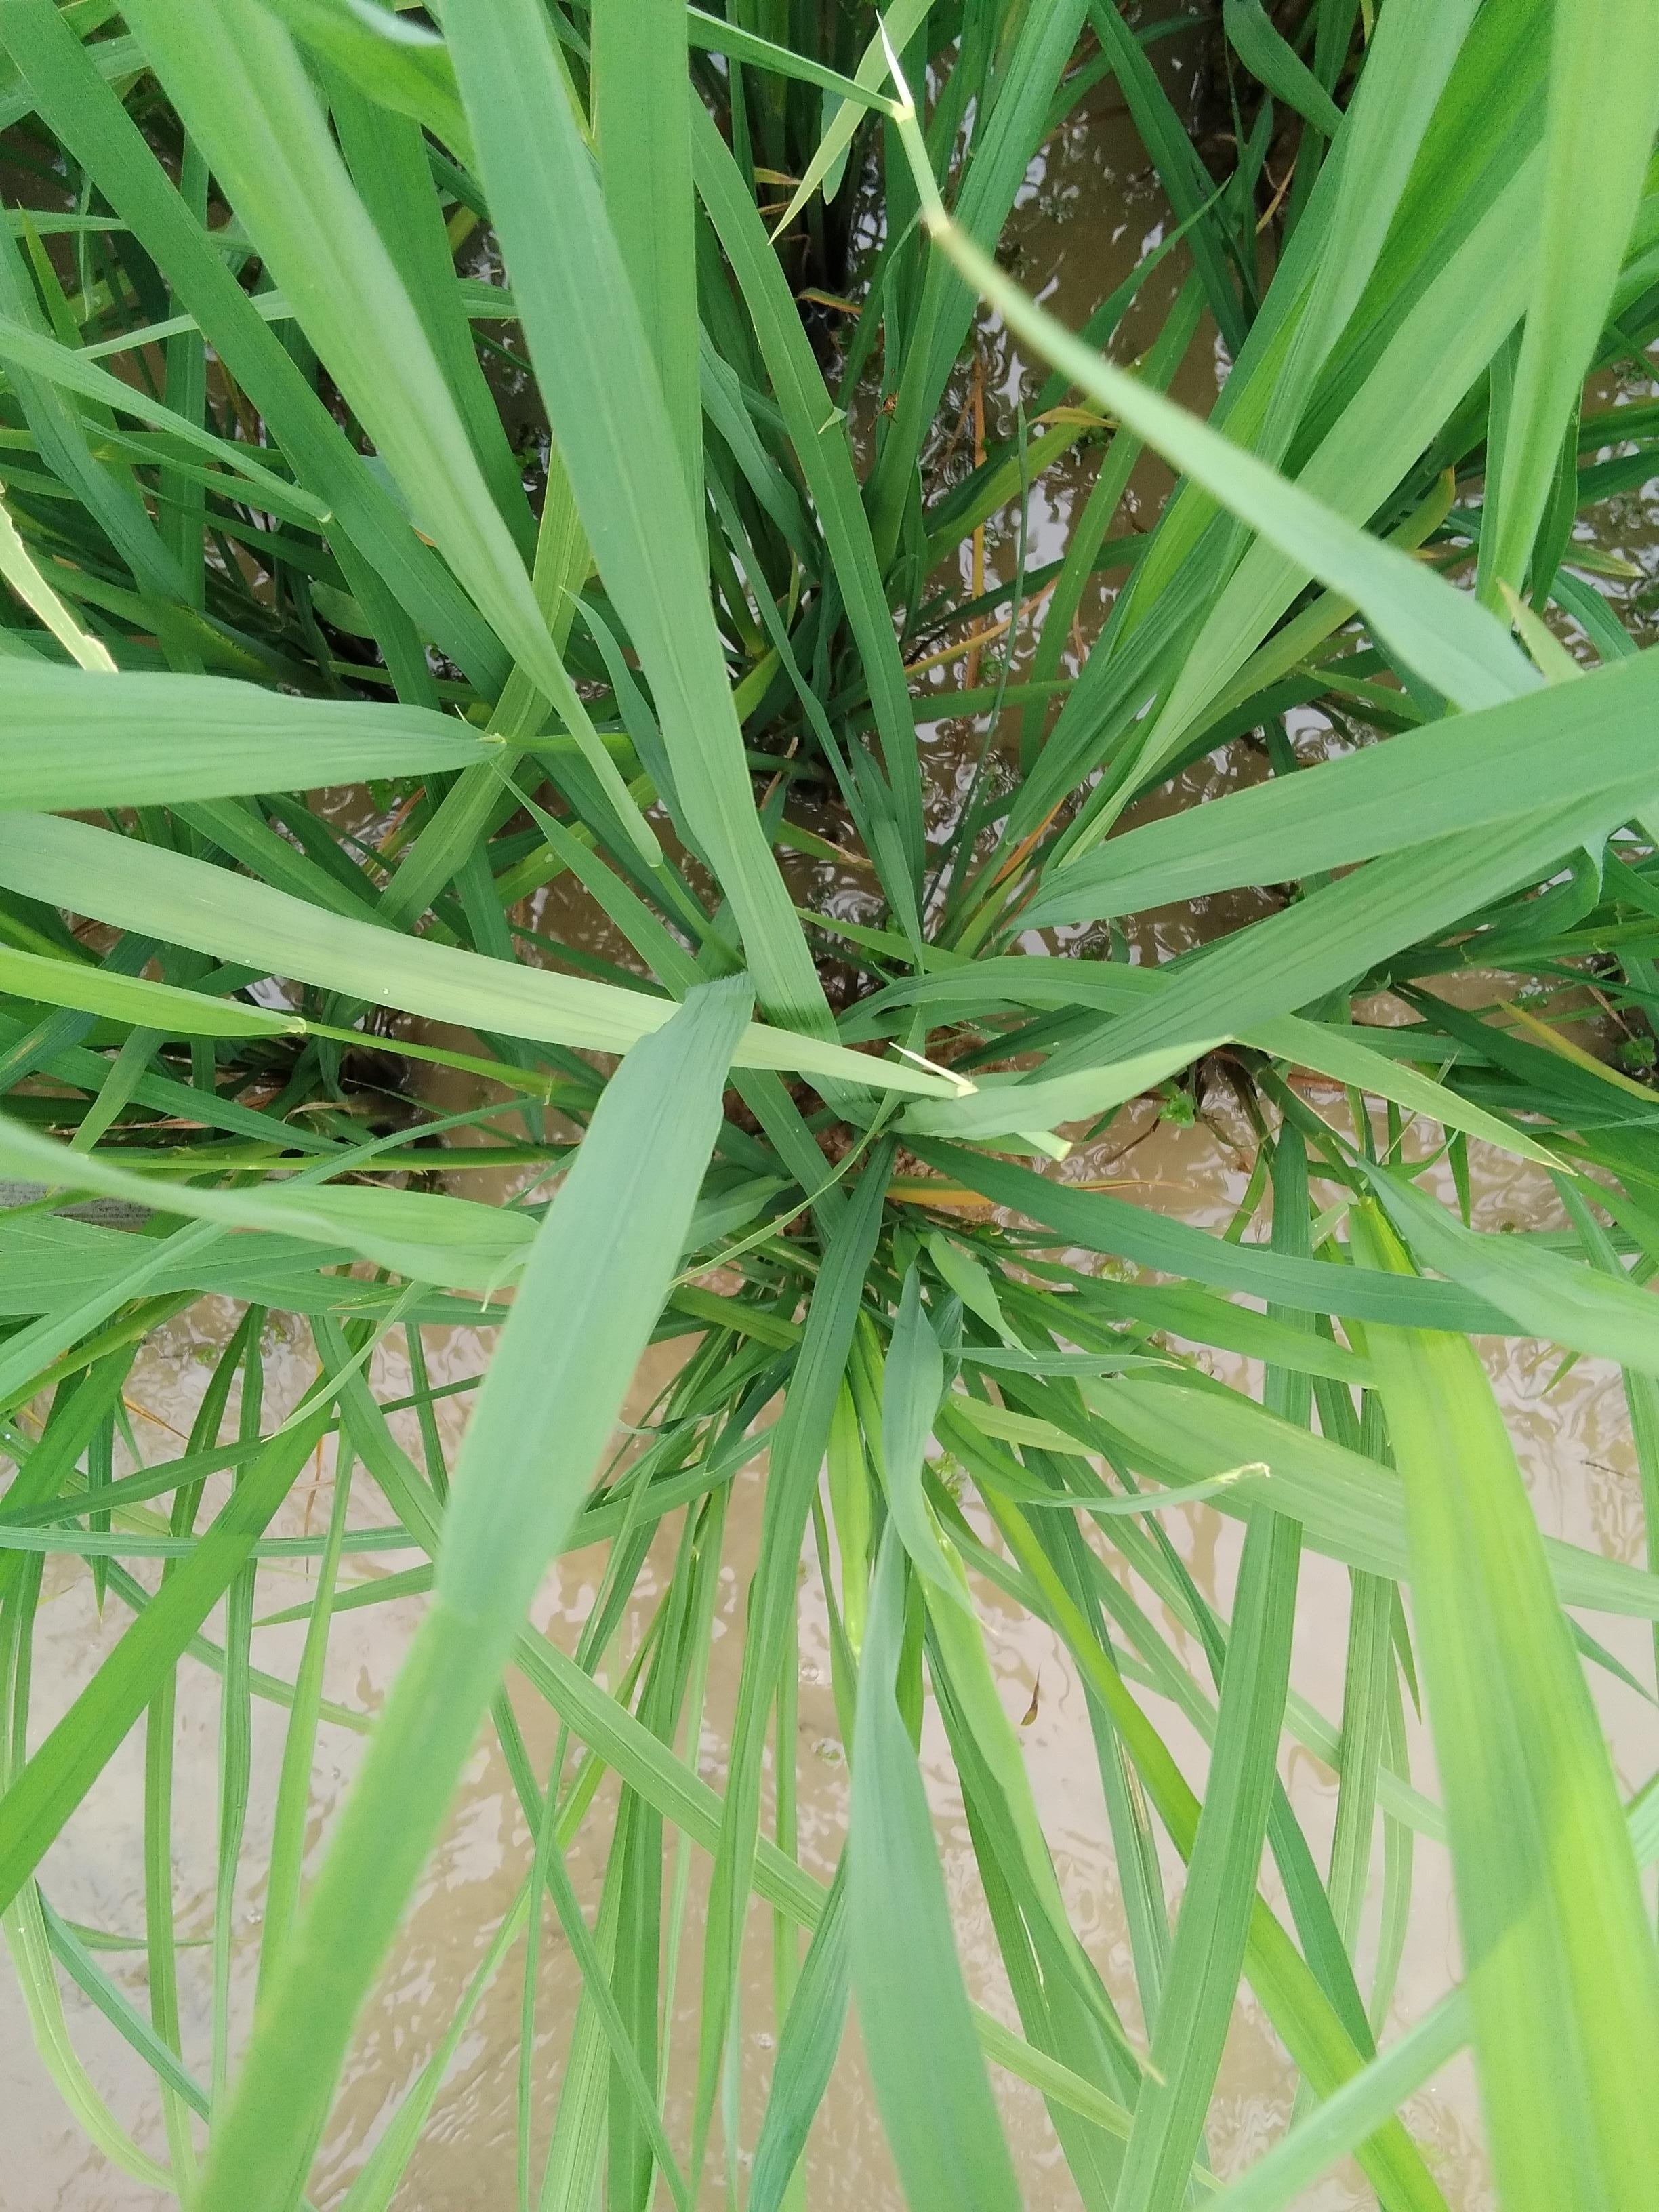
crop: rice
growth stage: booting
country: Nigeria
